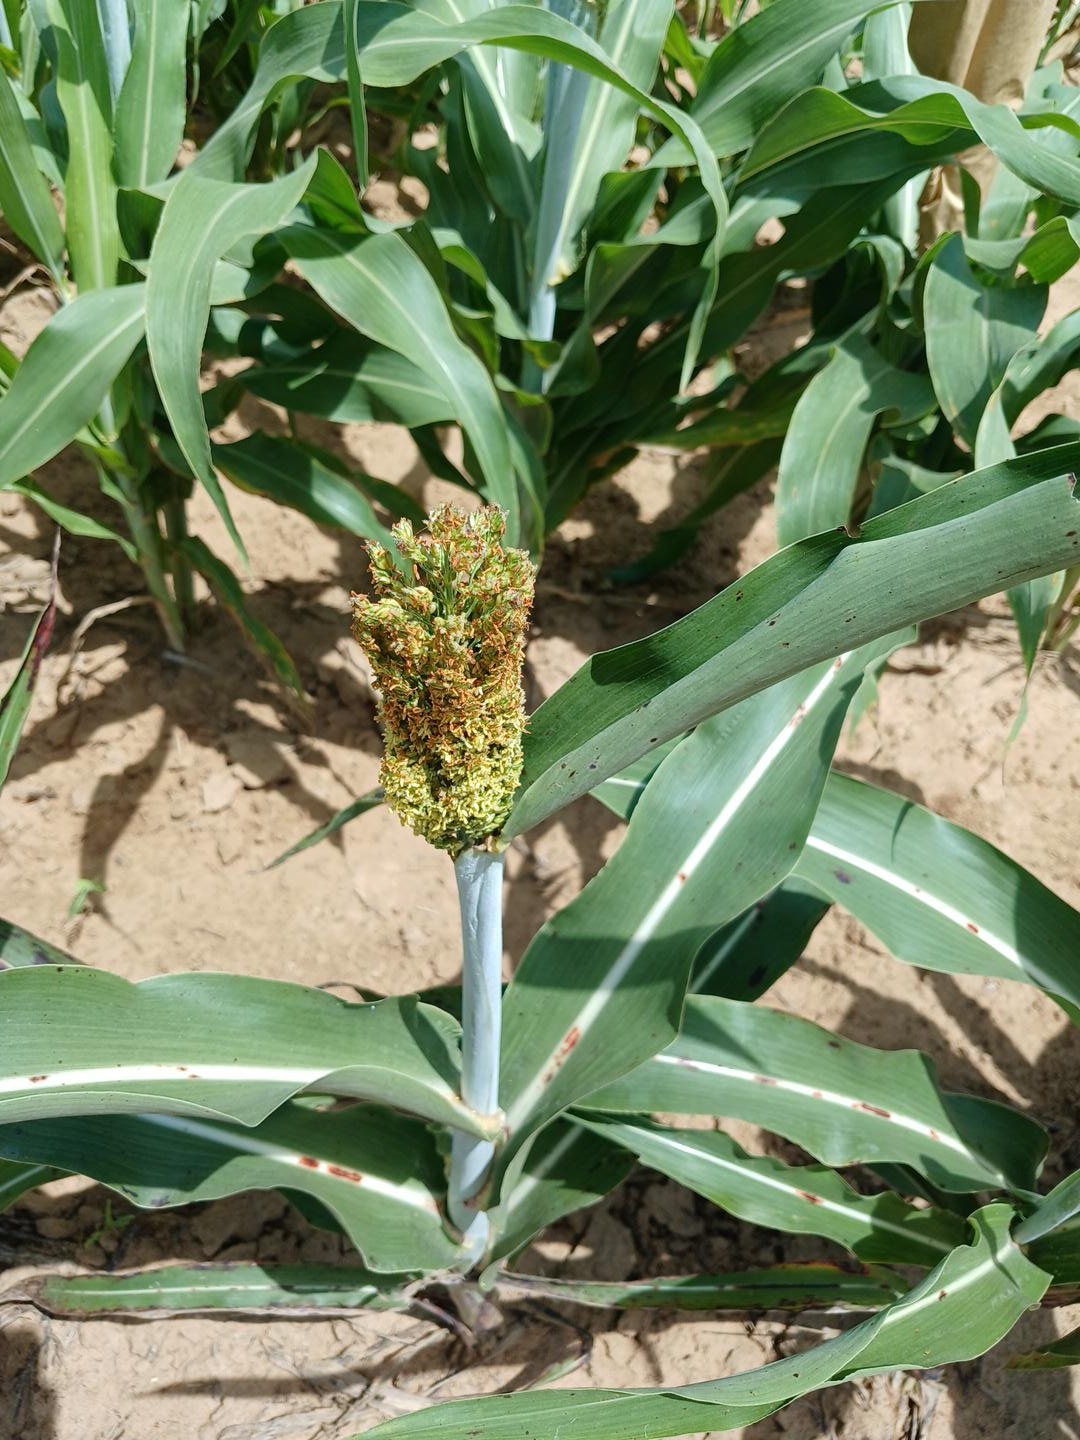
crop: sorghum
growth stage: heading tuber
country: Senegal
